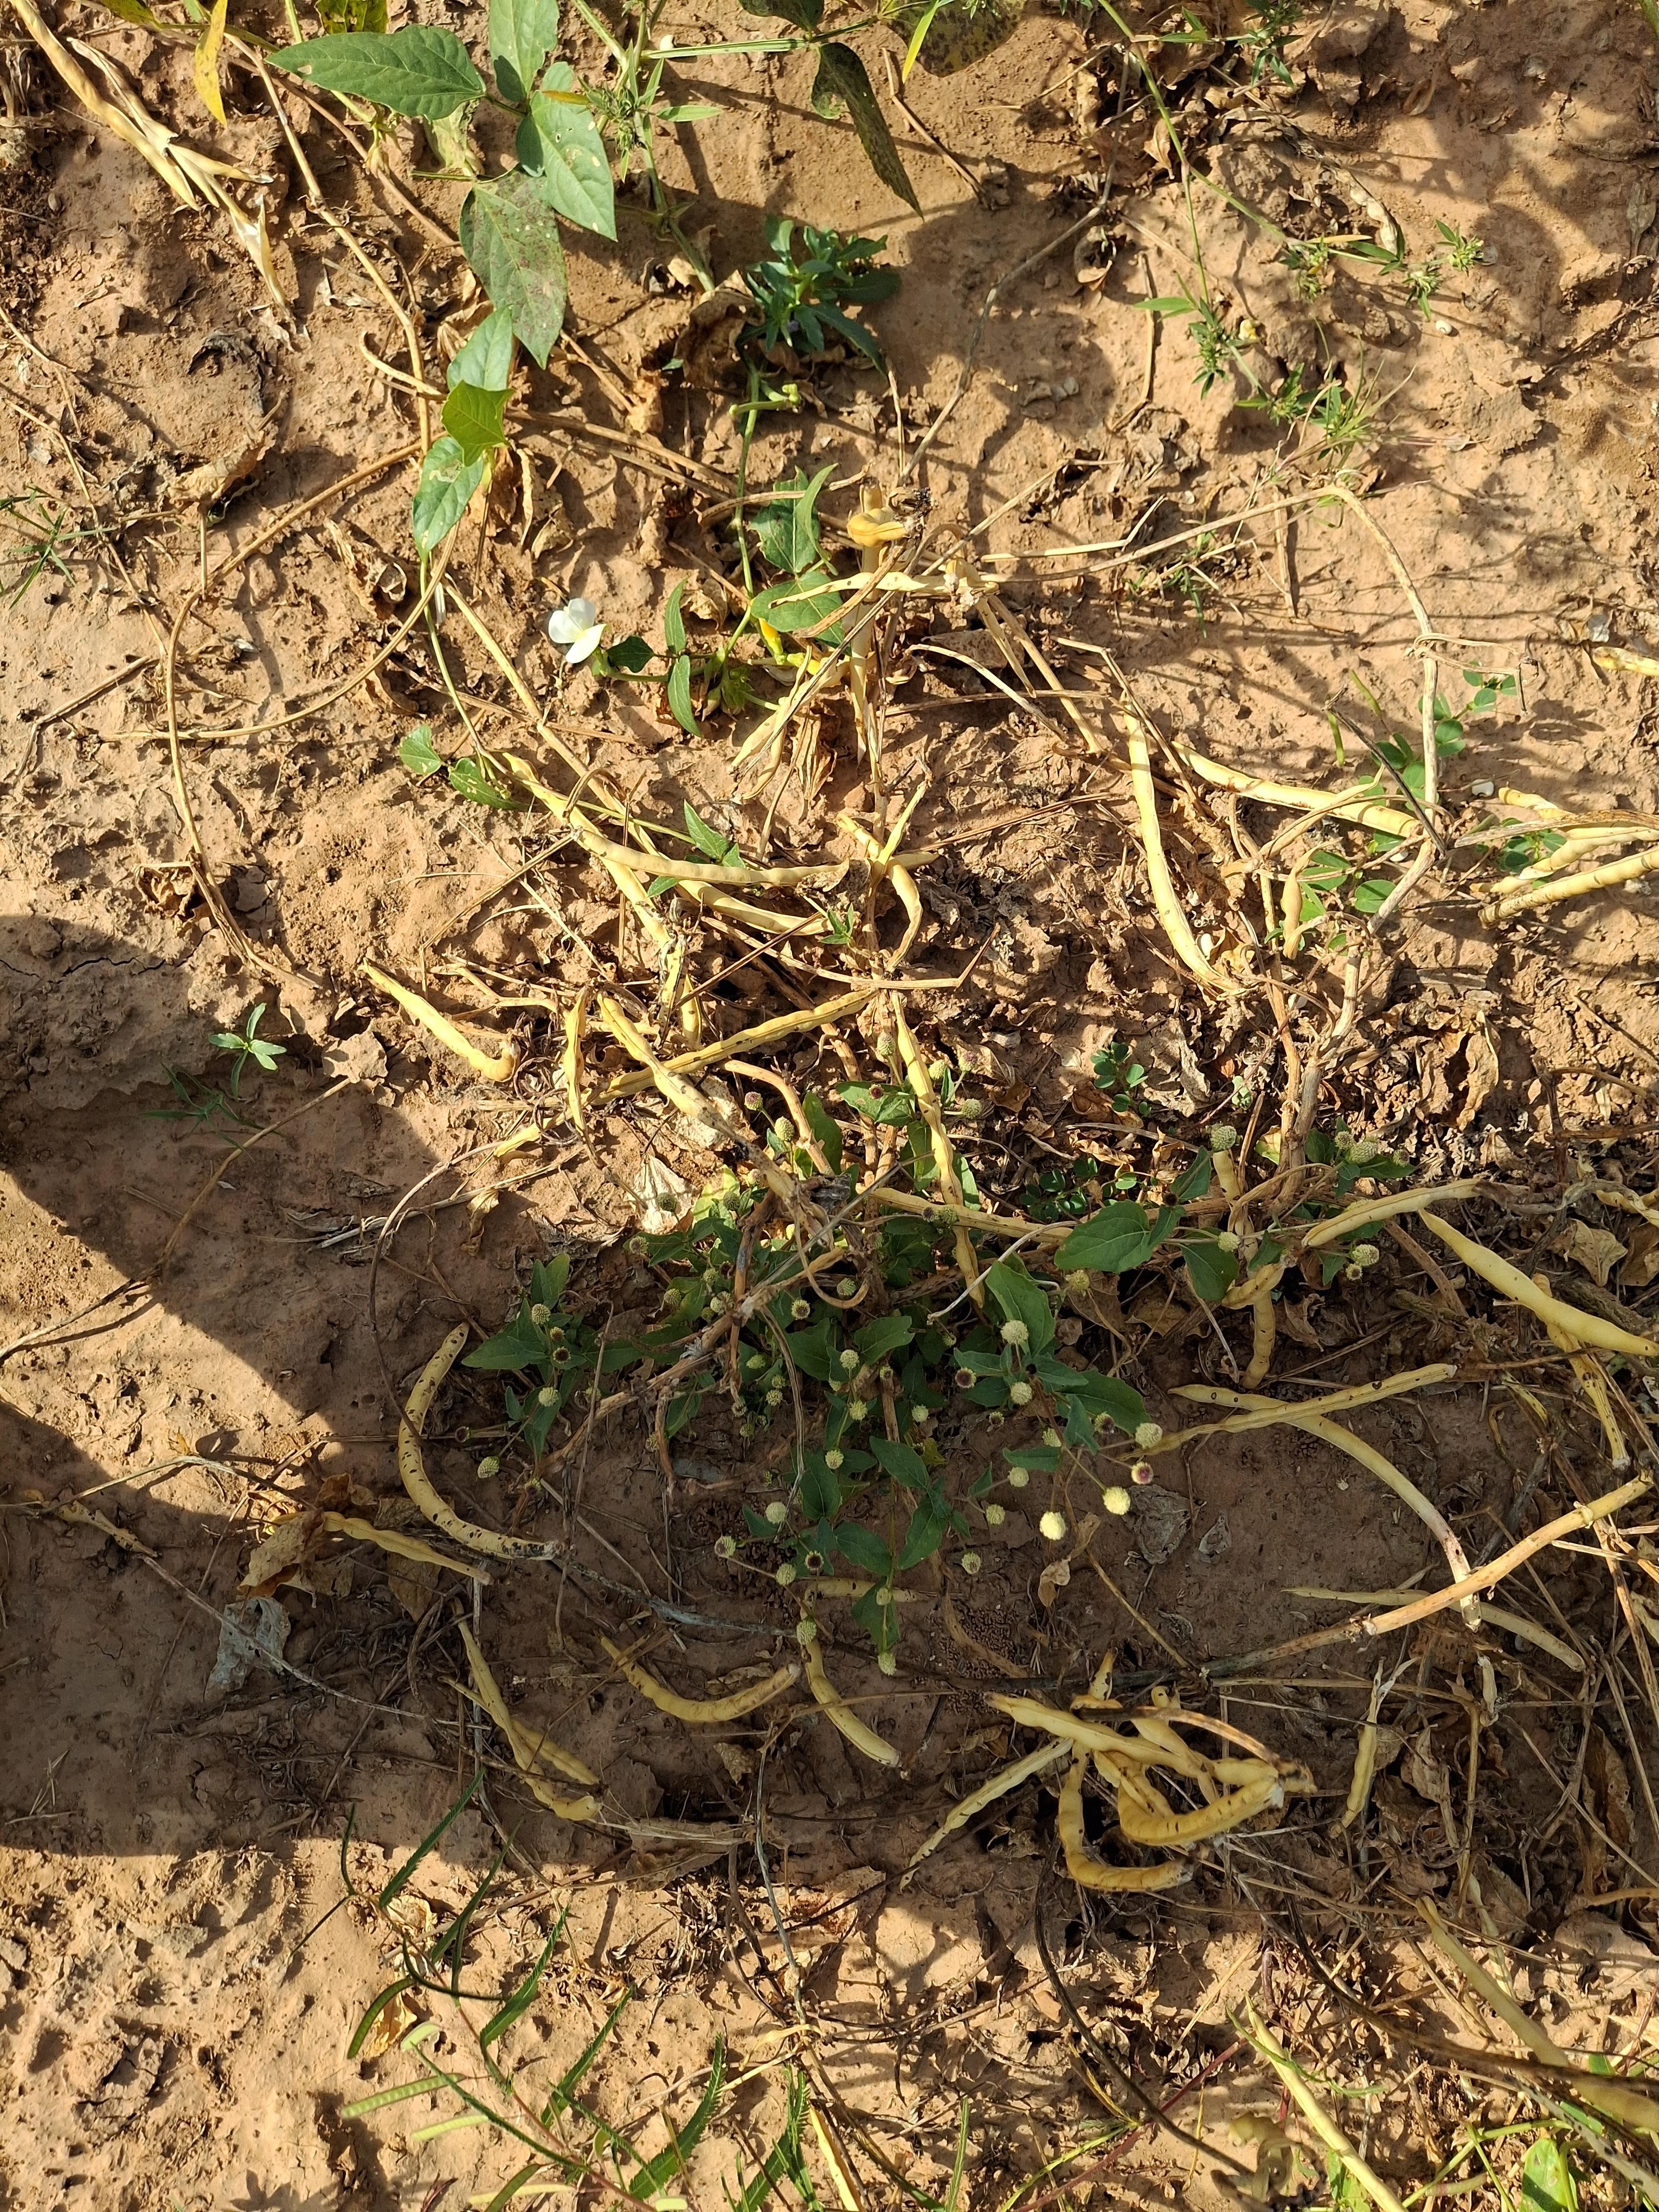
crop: cowpea
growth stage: maturity
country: Nigeria
